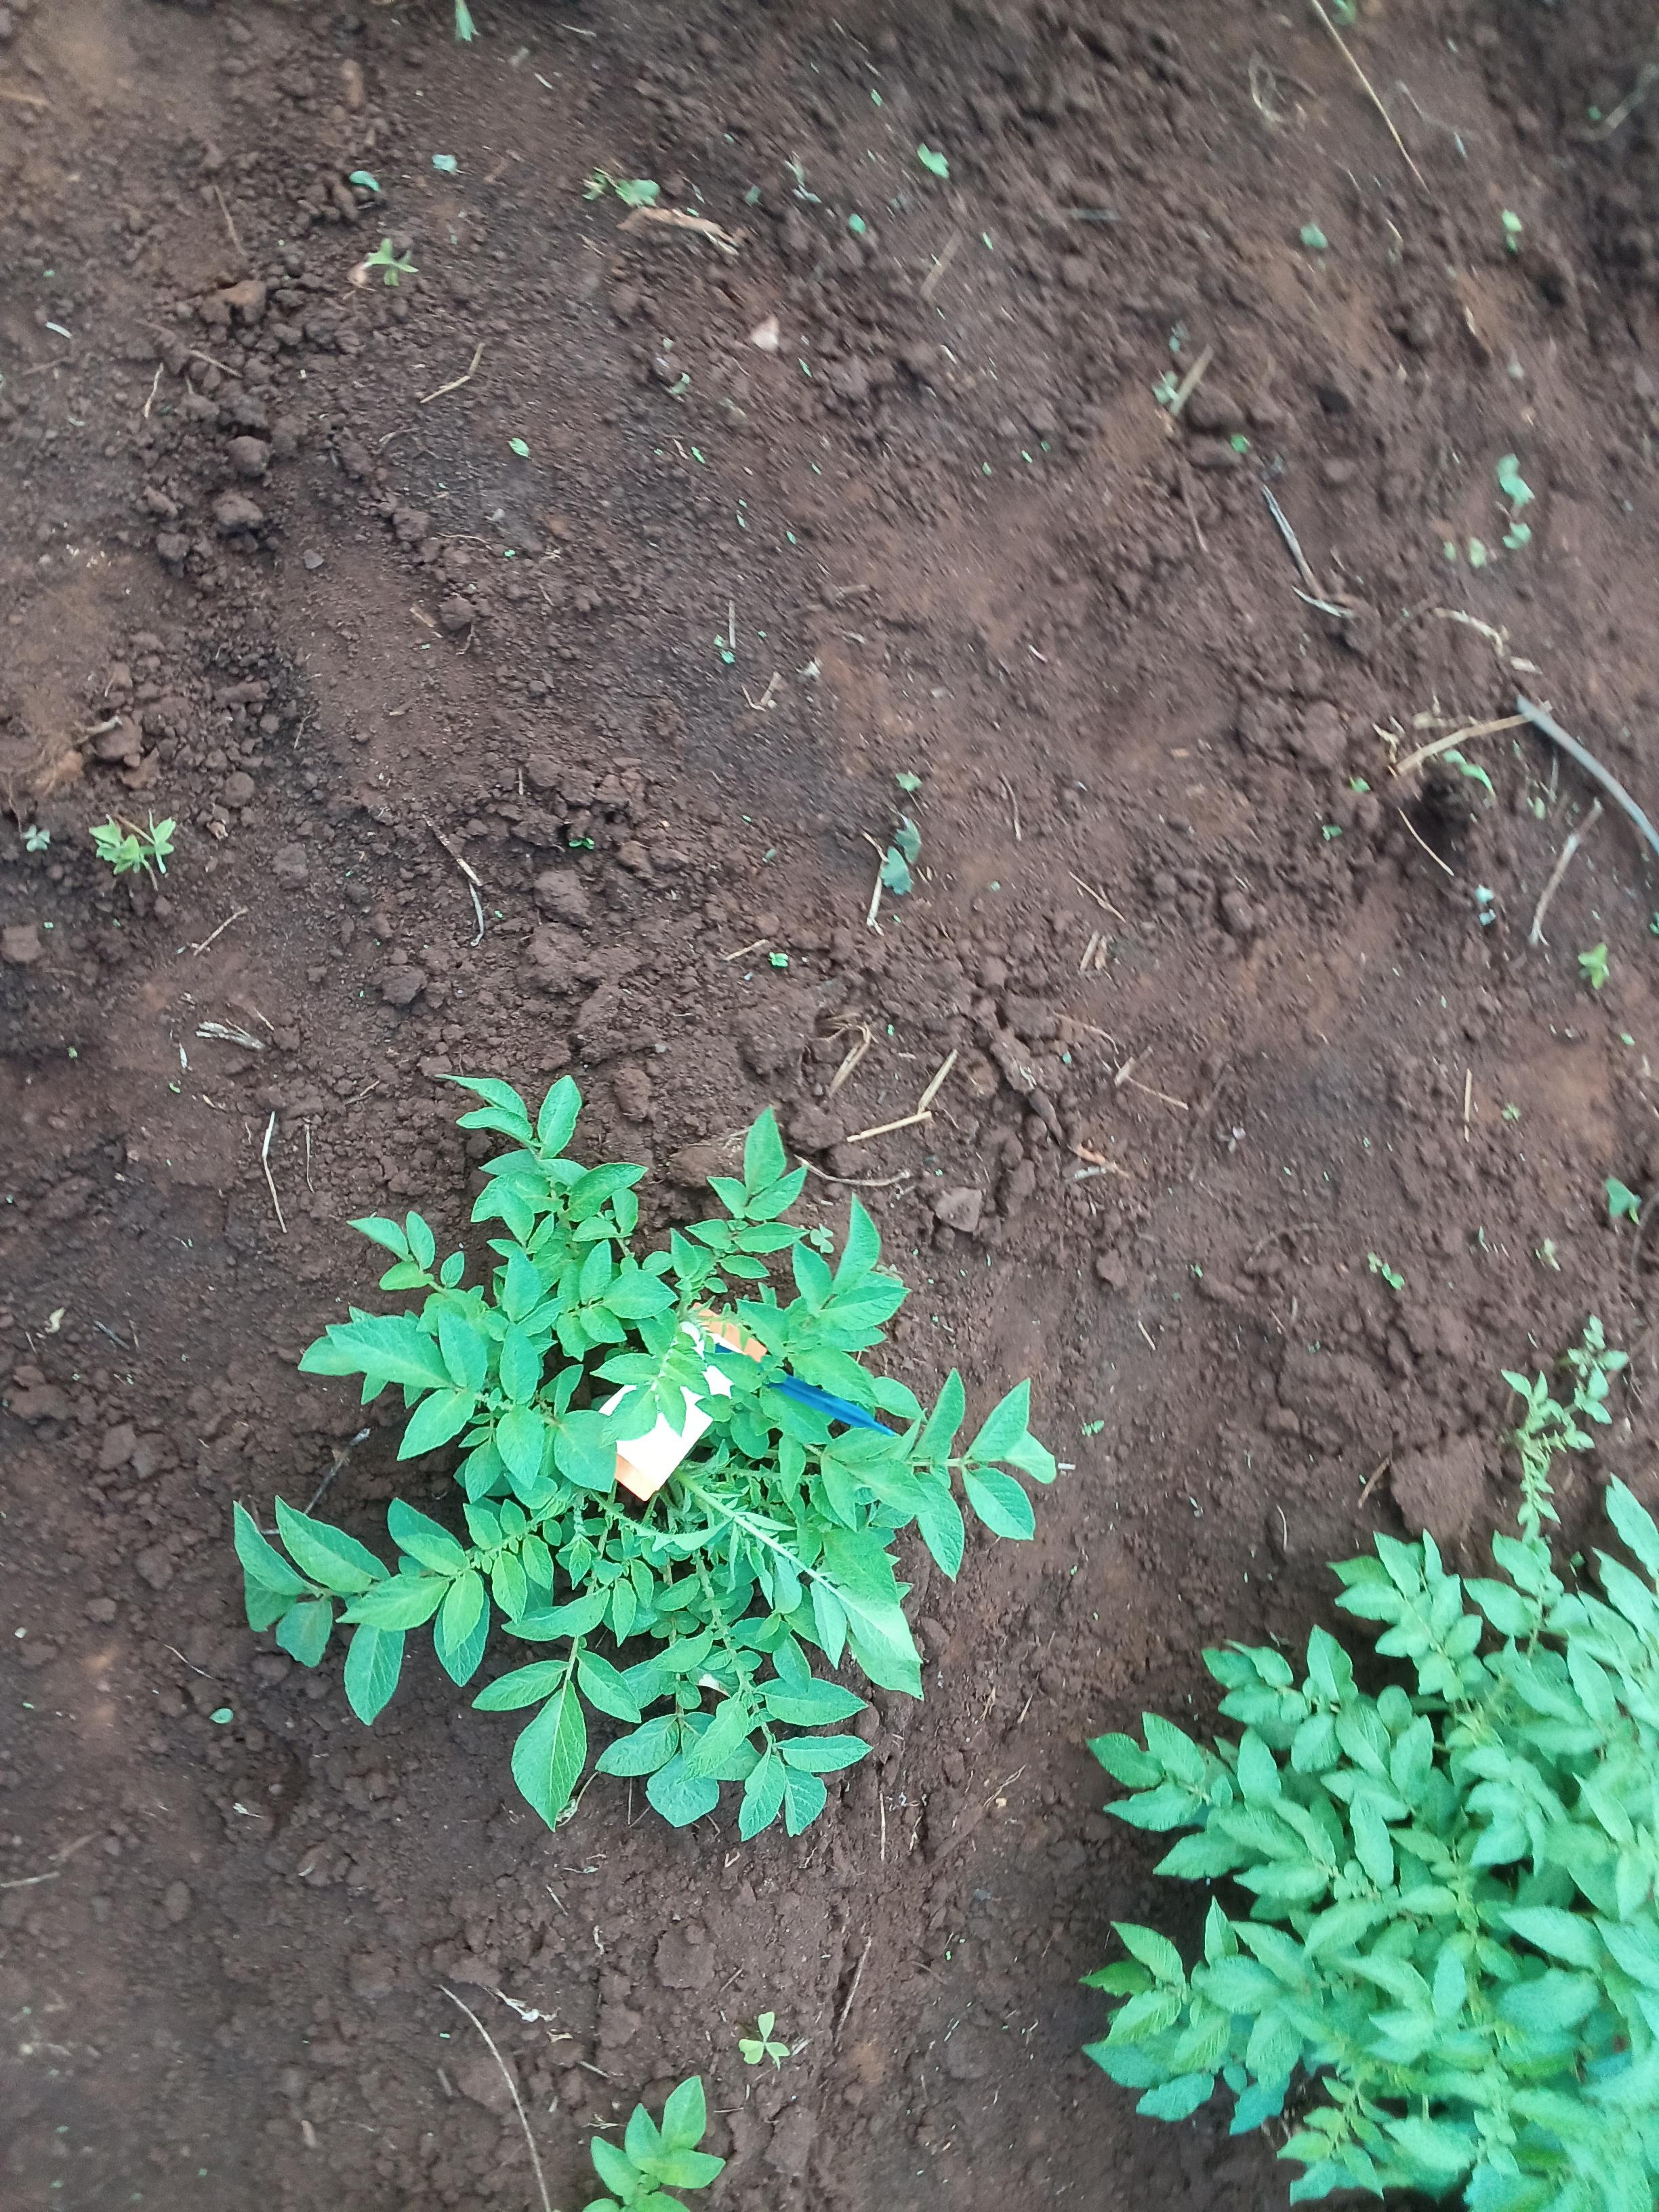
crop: potato
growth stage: vegetative
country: Kenya
